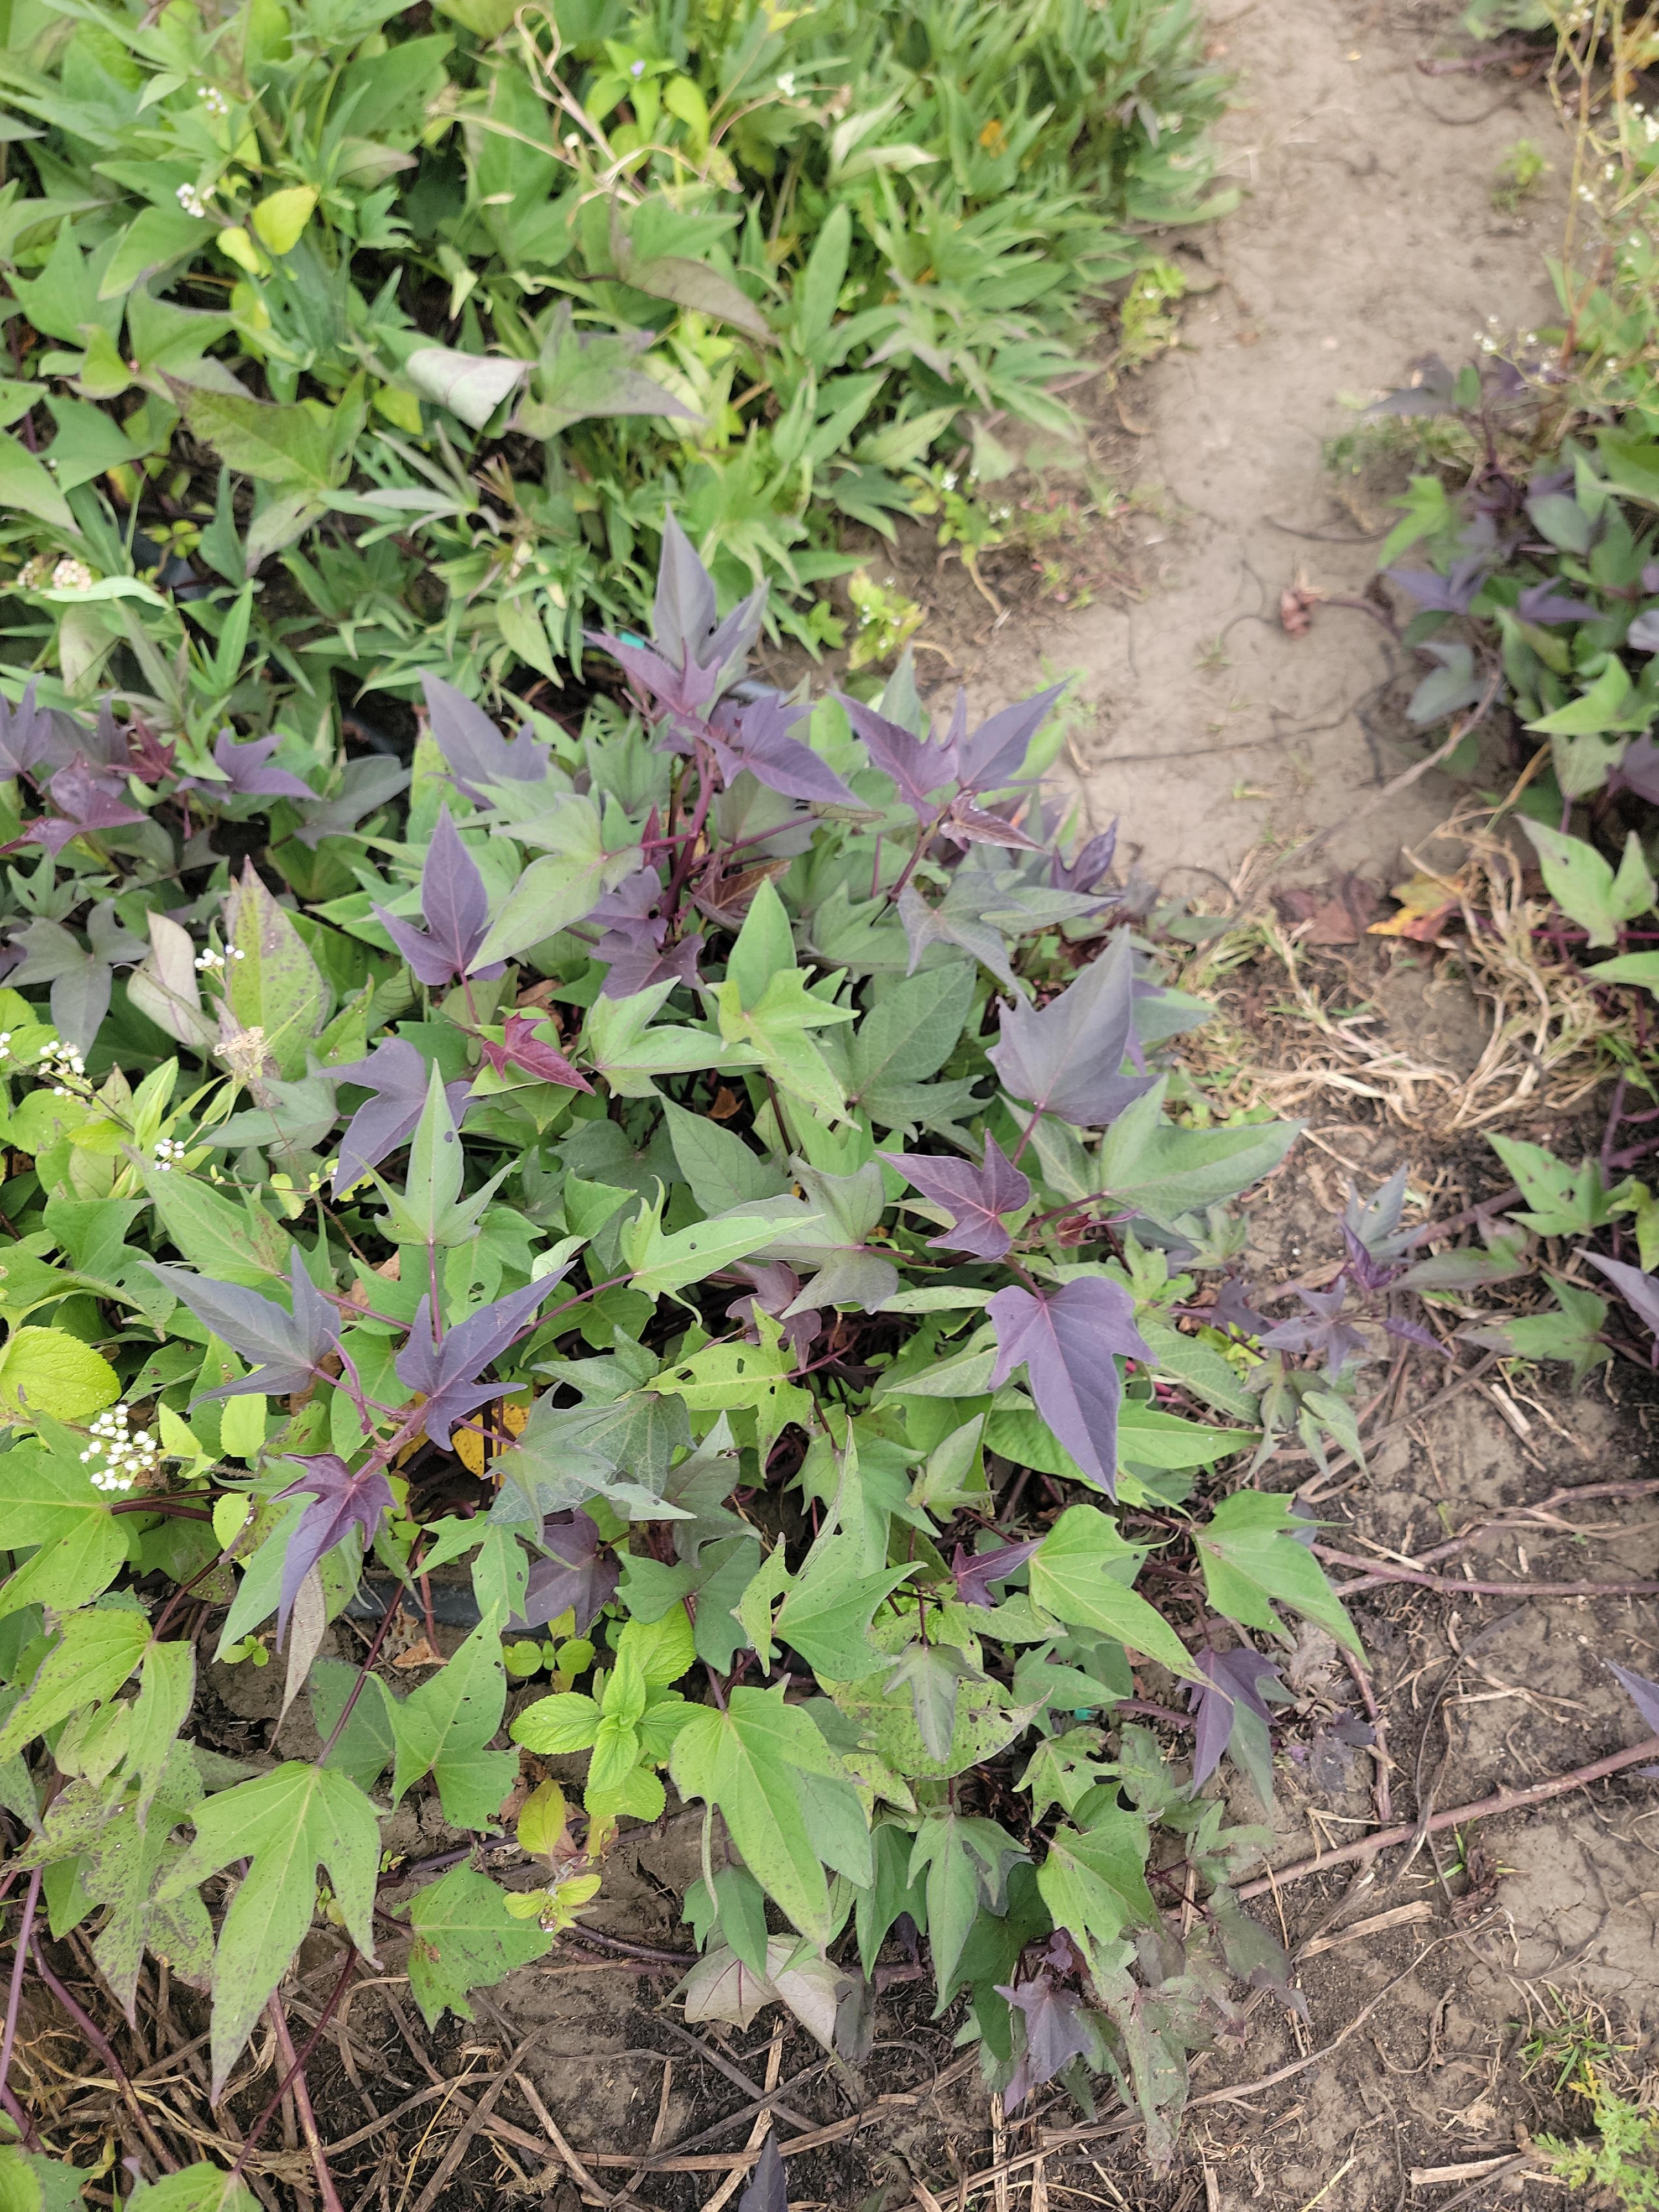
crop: sweet potato
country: Tanzania
